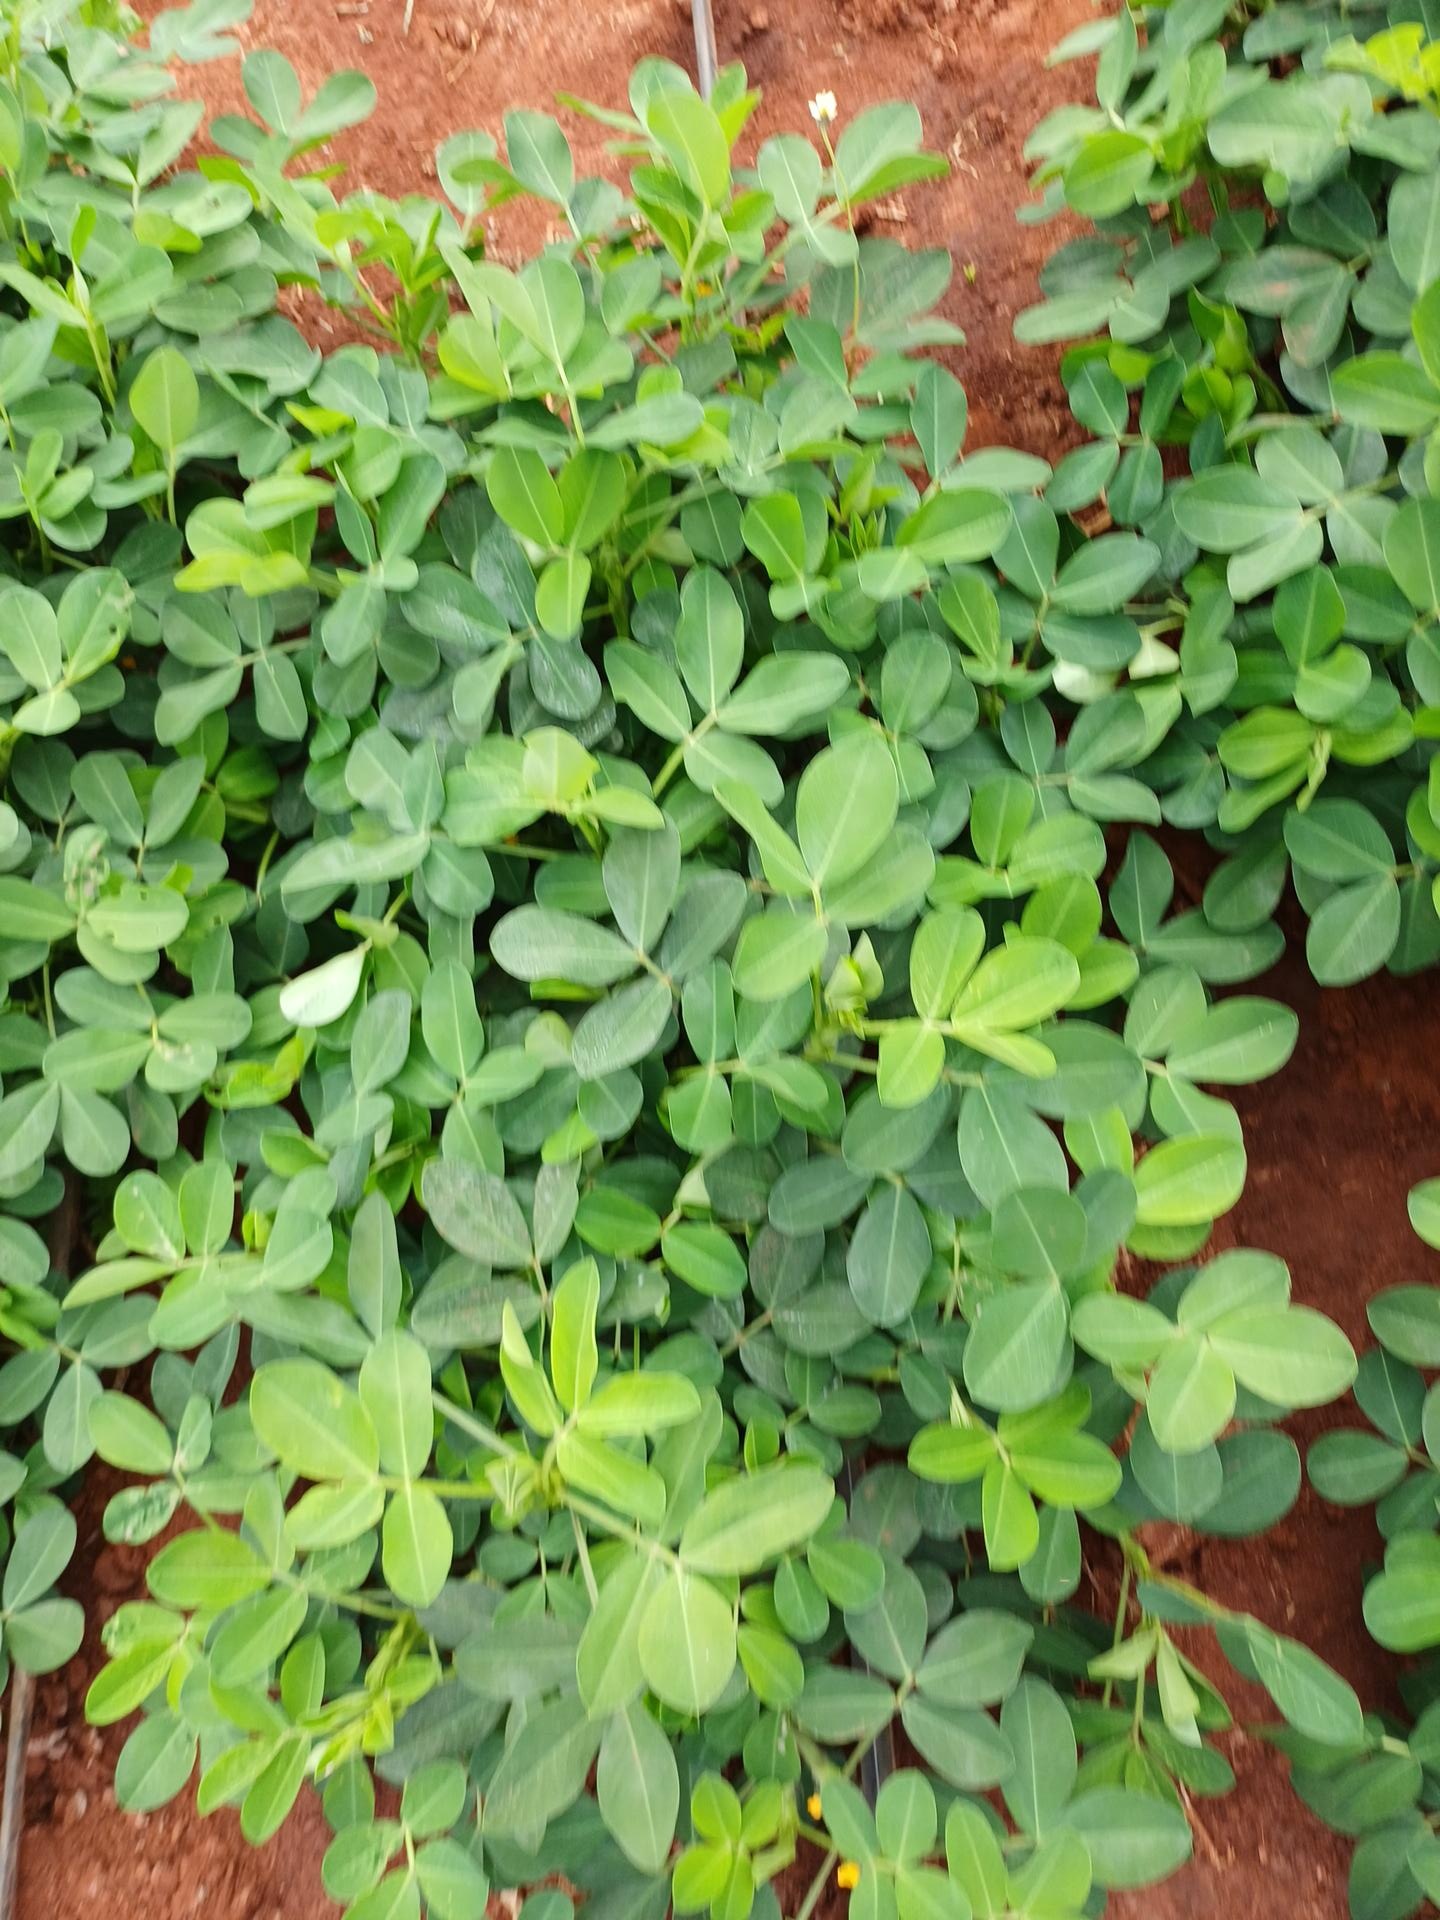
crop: groundnut
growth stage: flowering
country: Kenya
